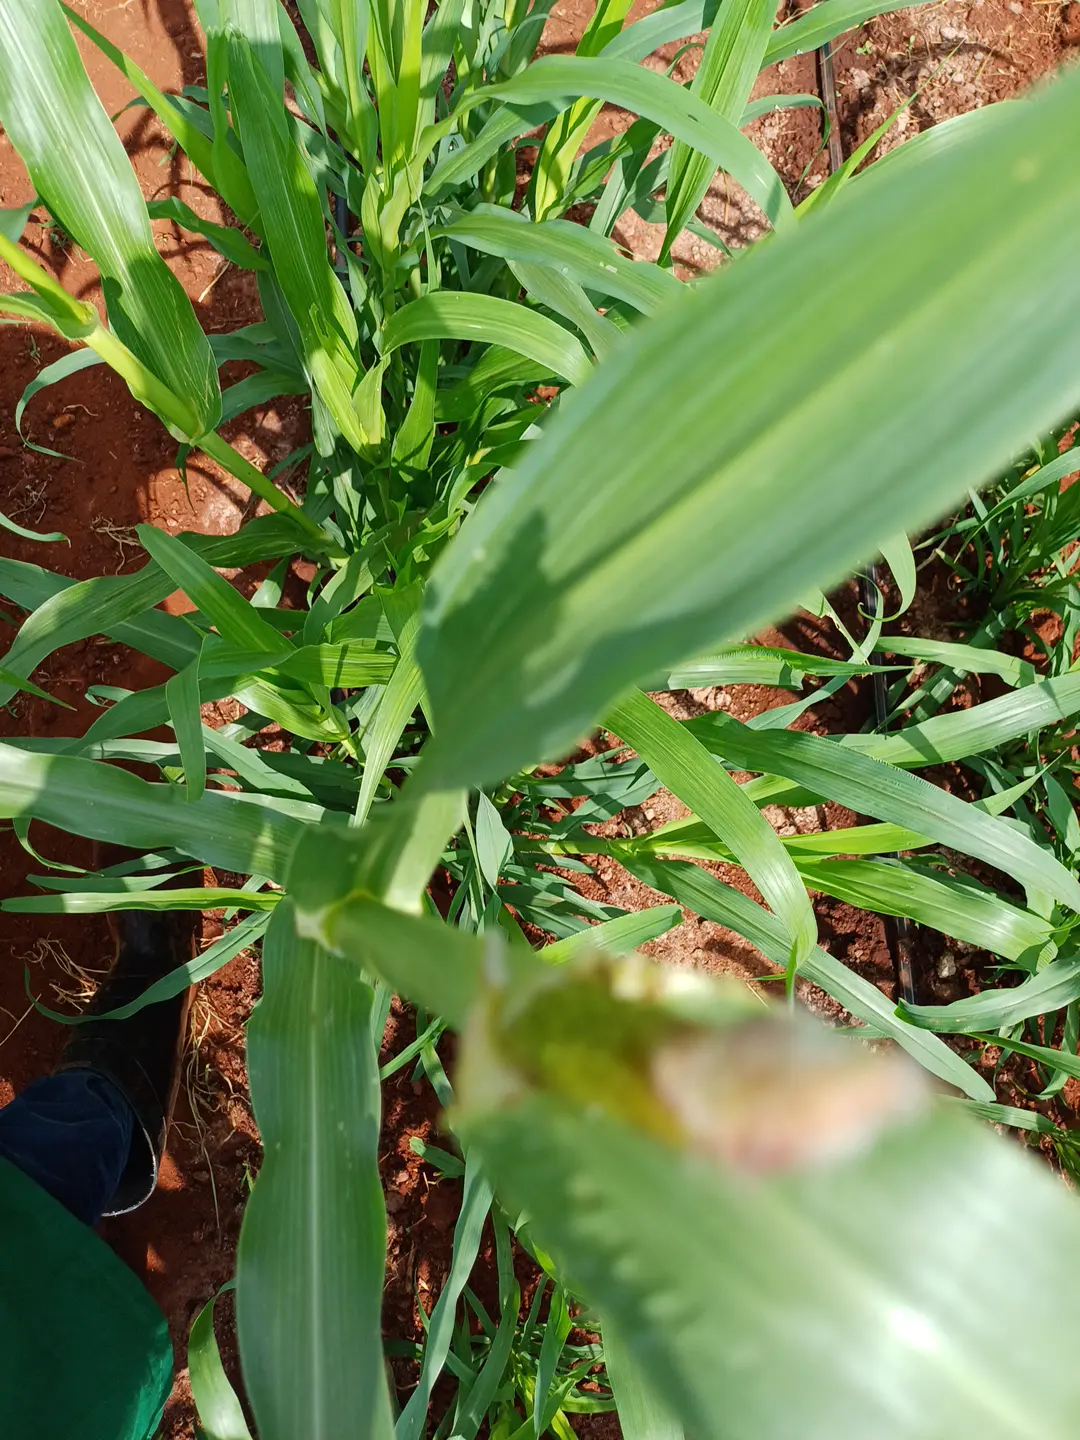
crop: pearl millet
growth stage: flowering
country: Kenya
